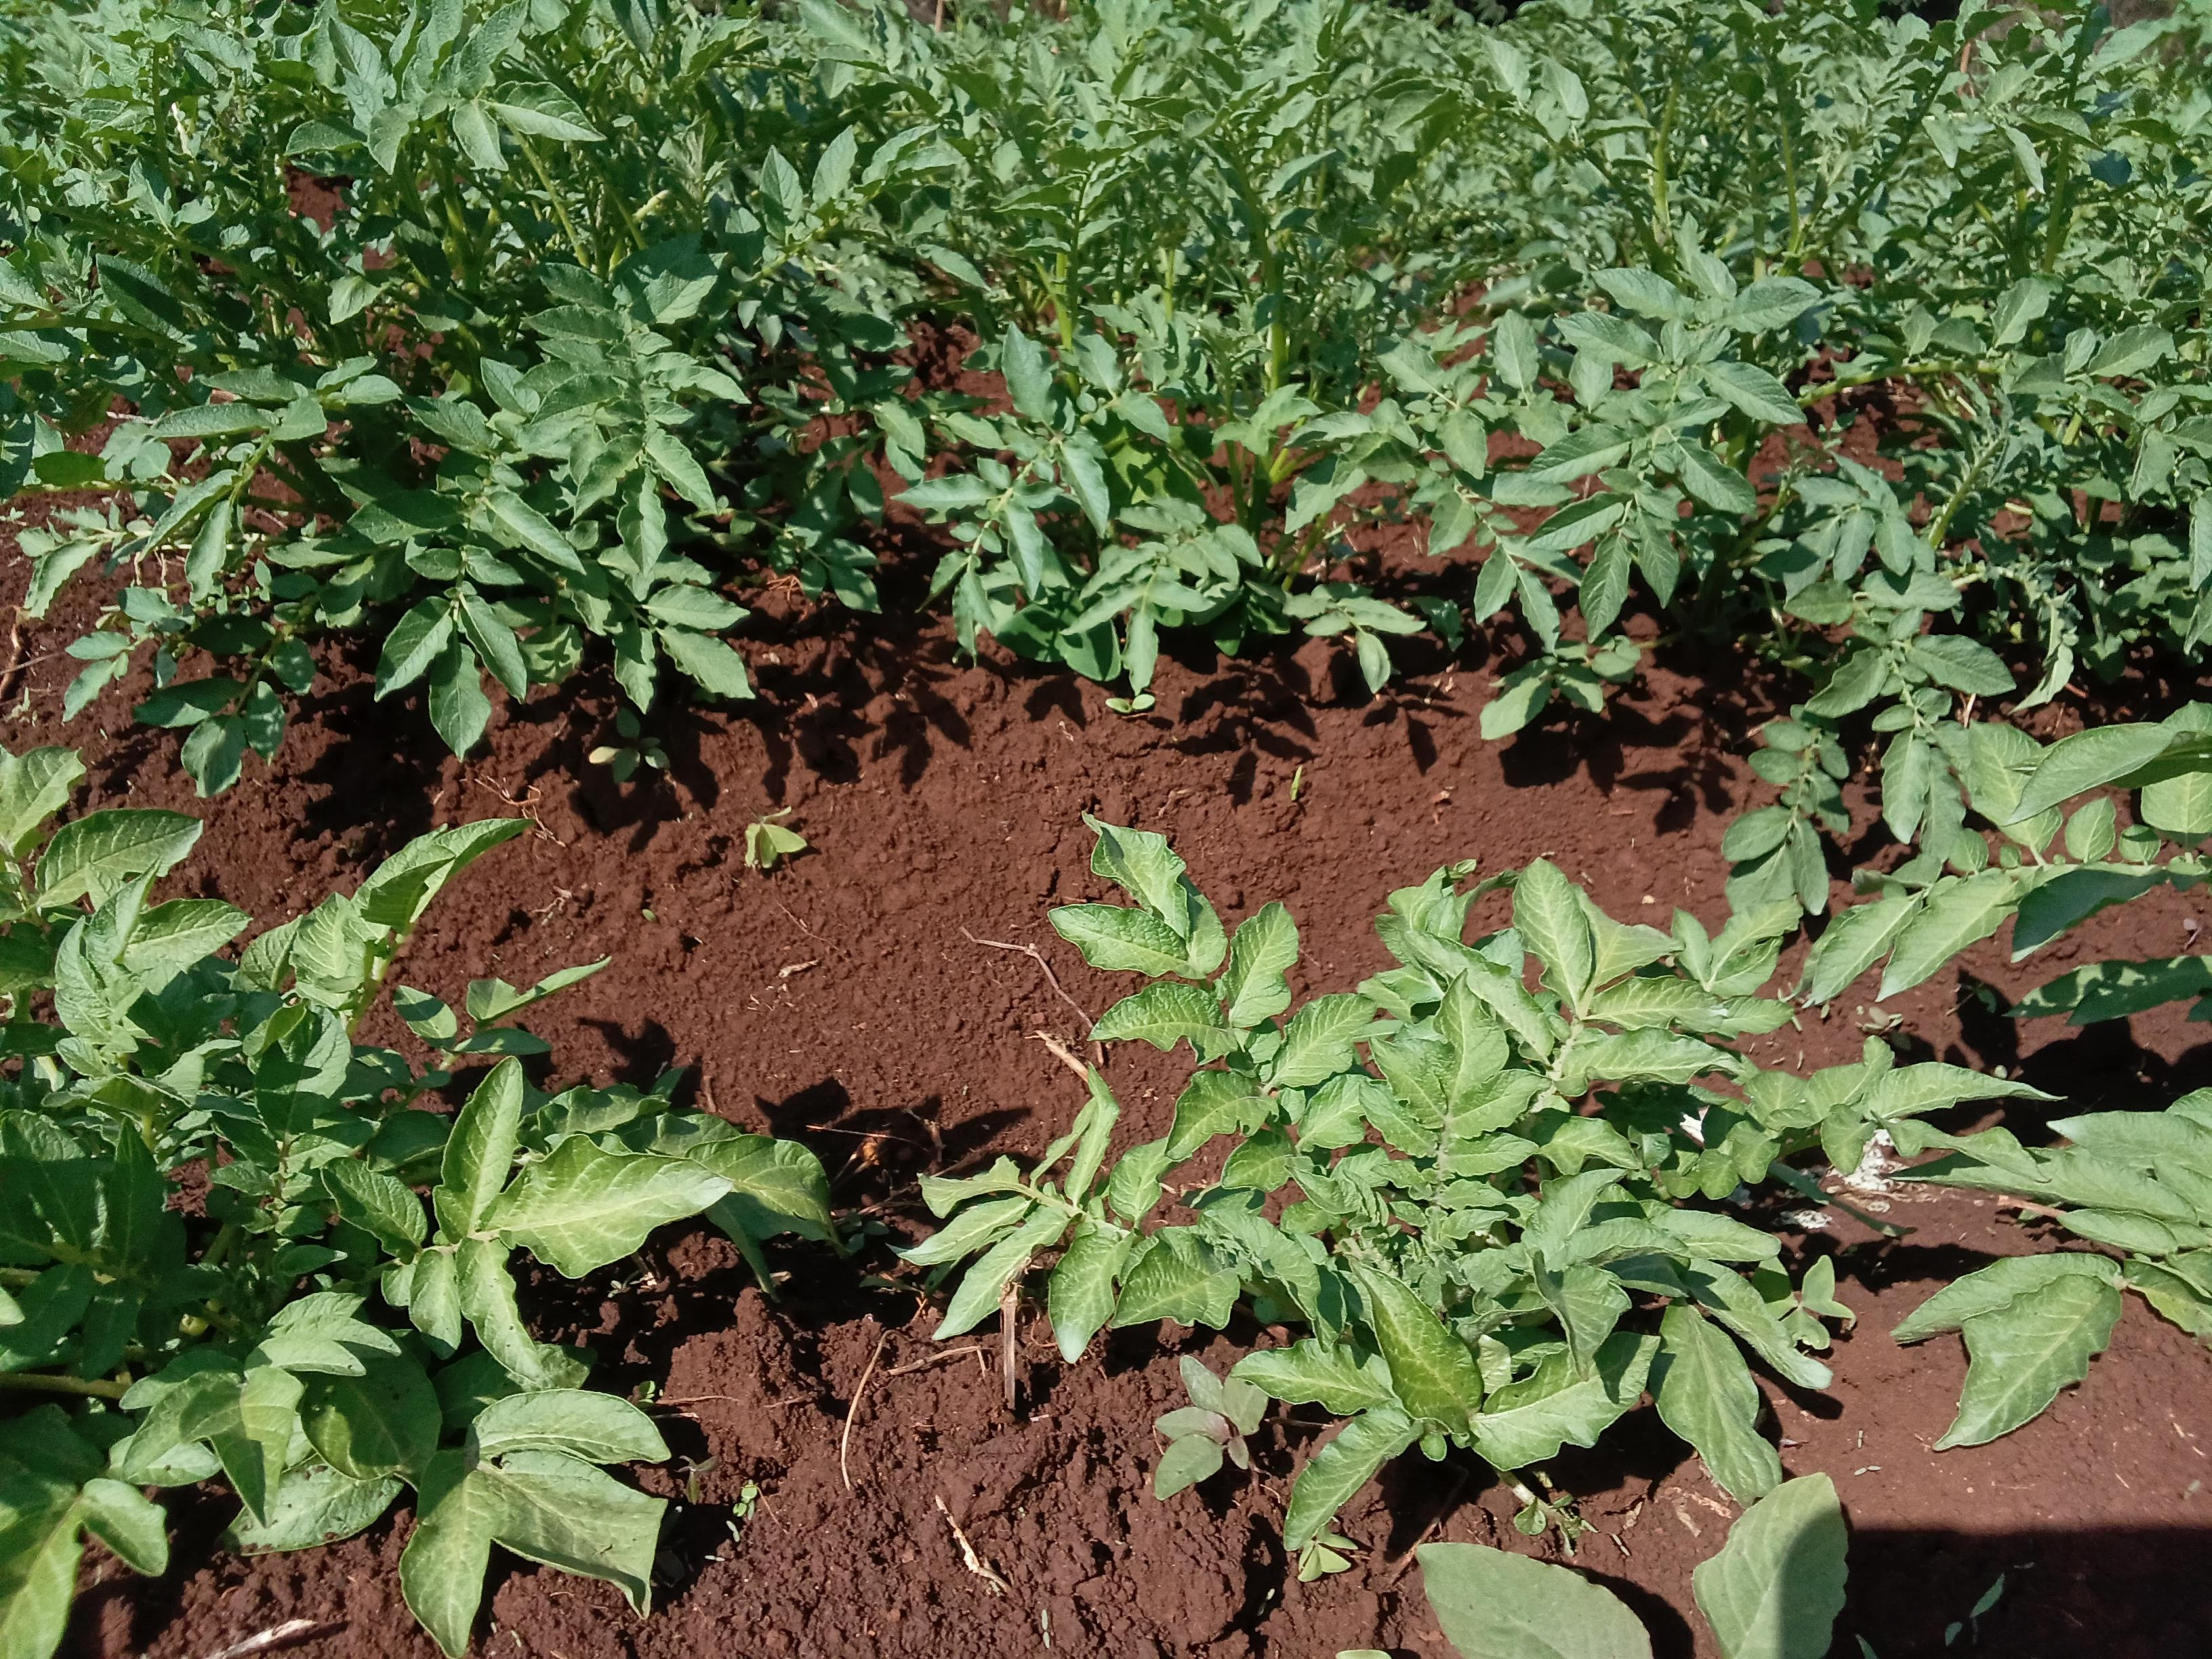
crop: potato
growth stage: vegetative
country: Kenya
